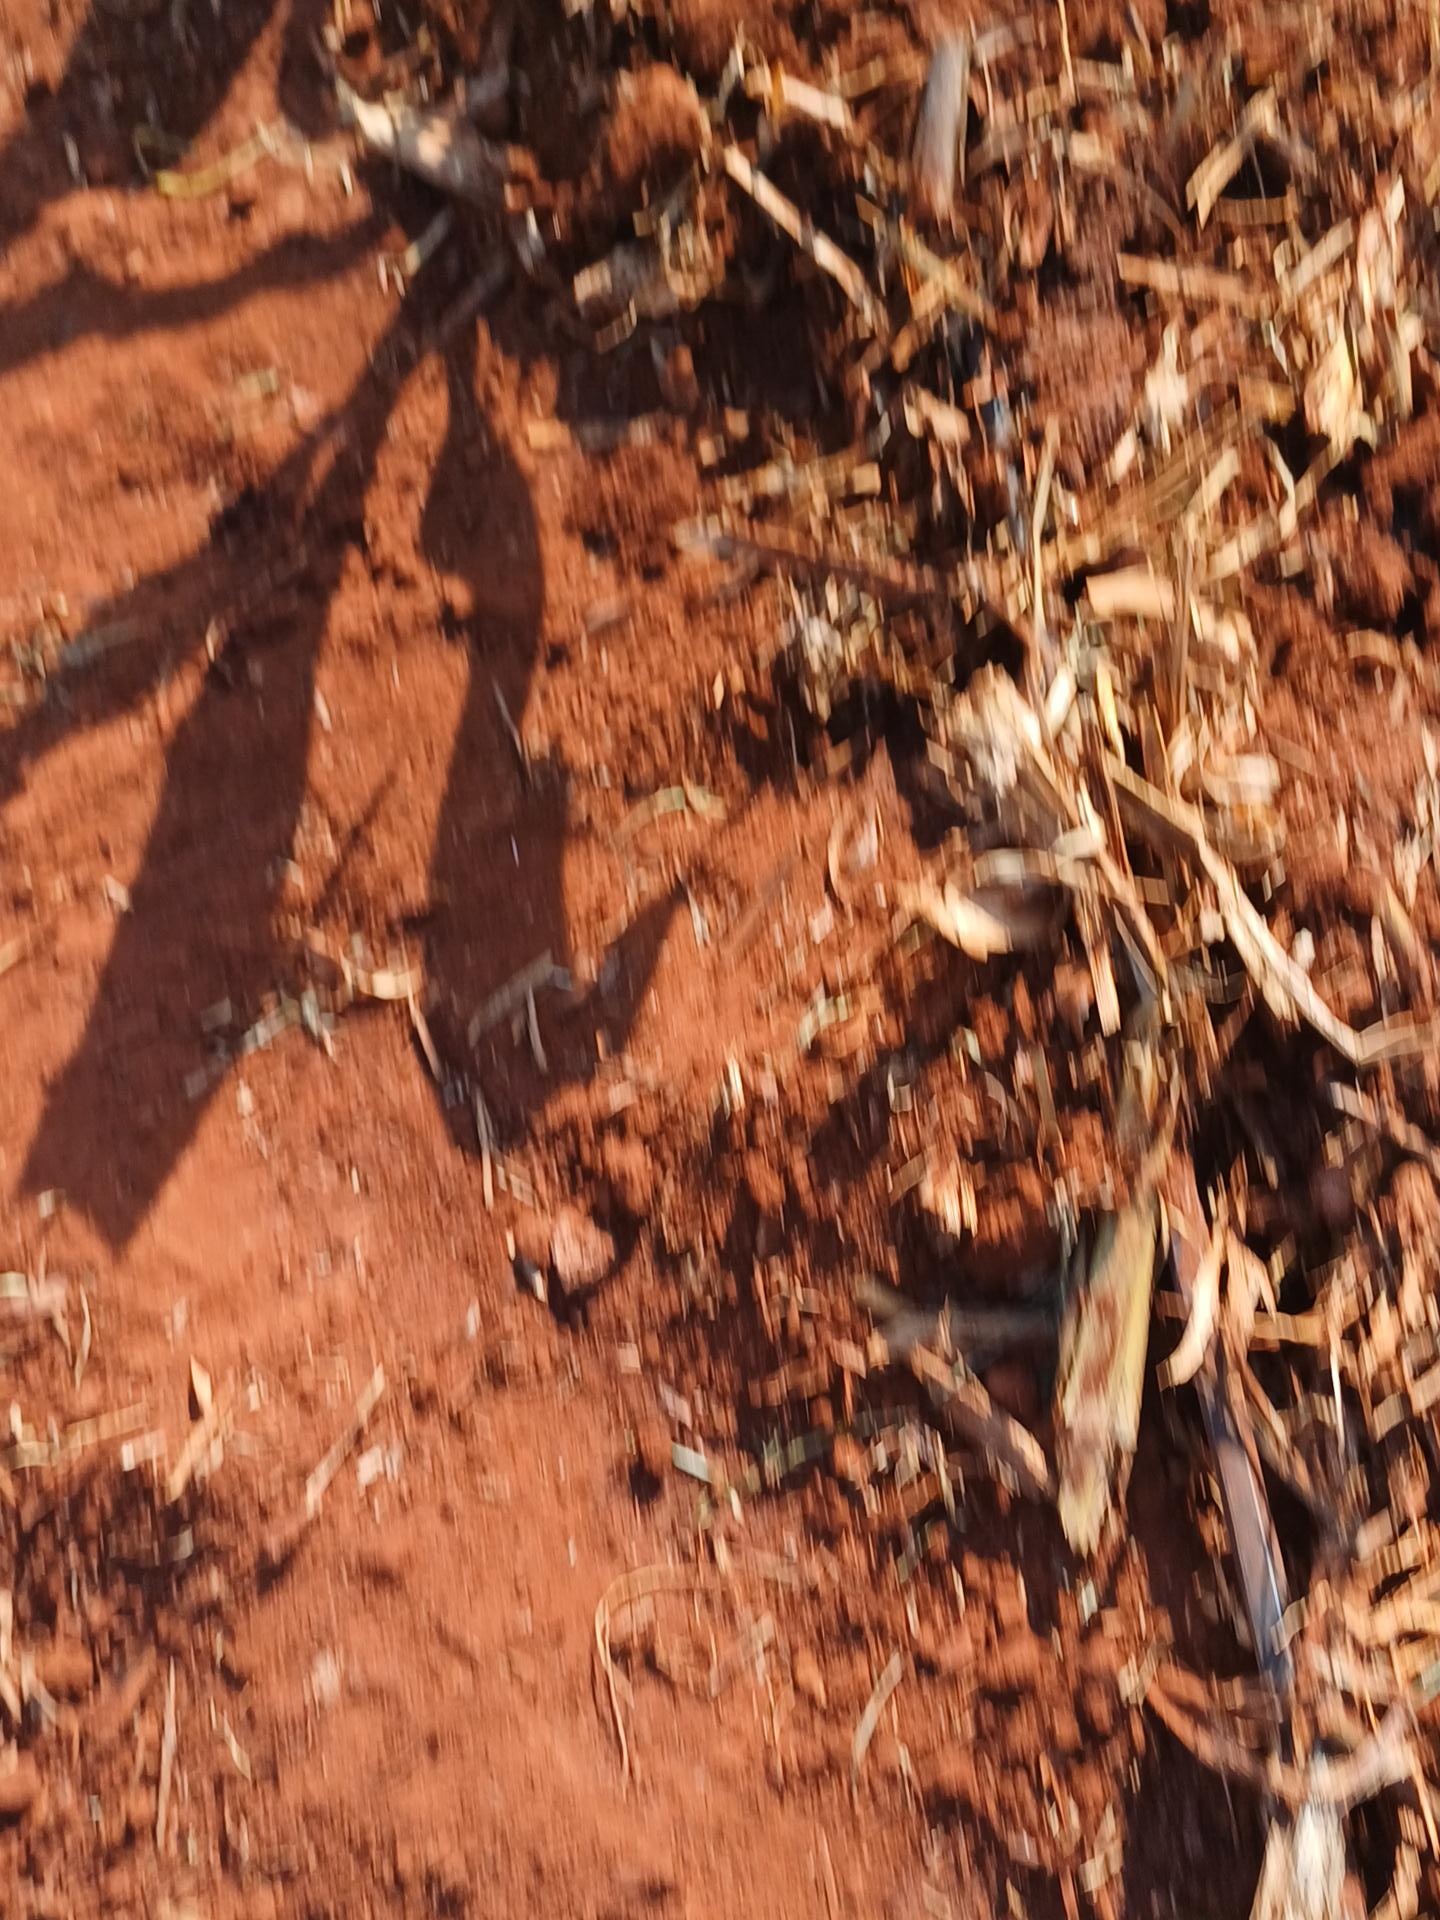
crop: sorghum
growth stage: vegetative
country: Kenya
